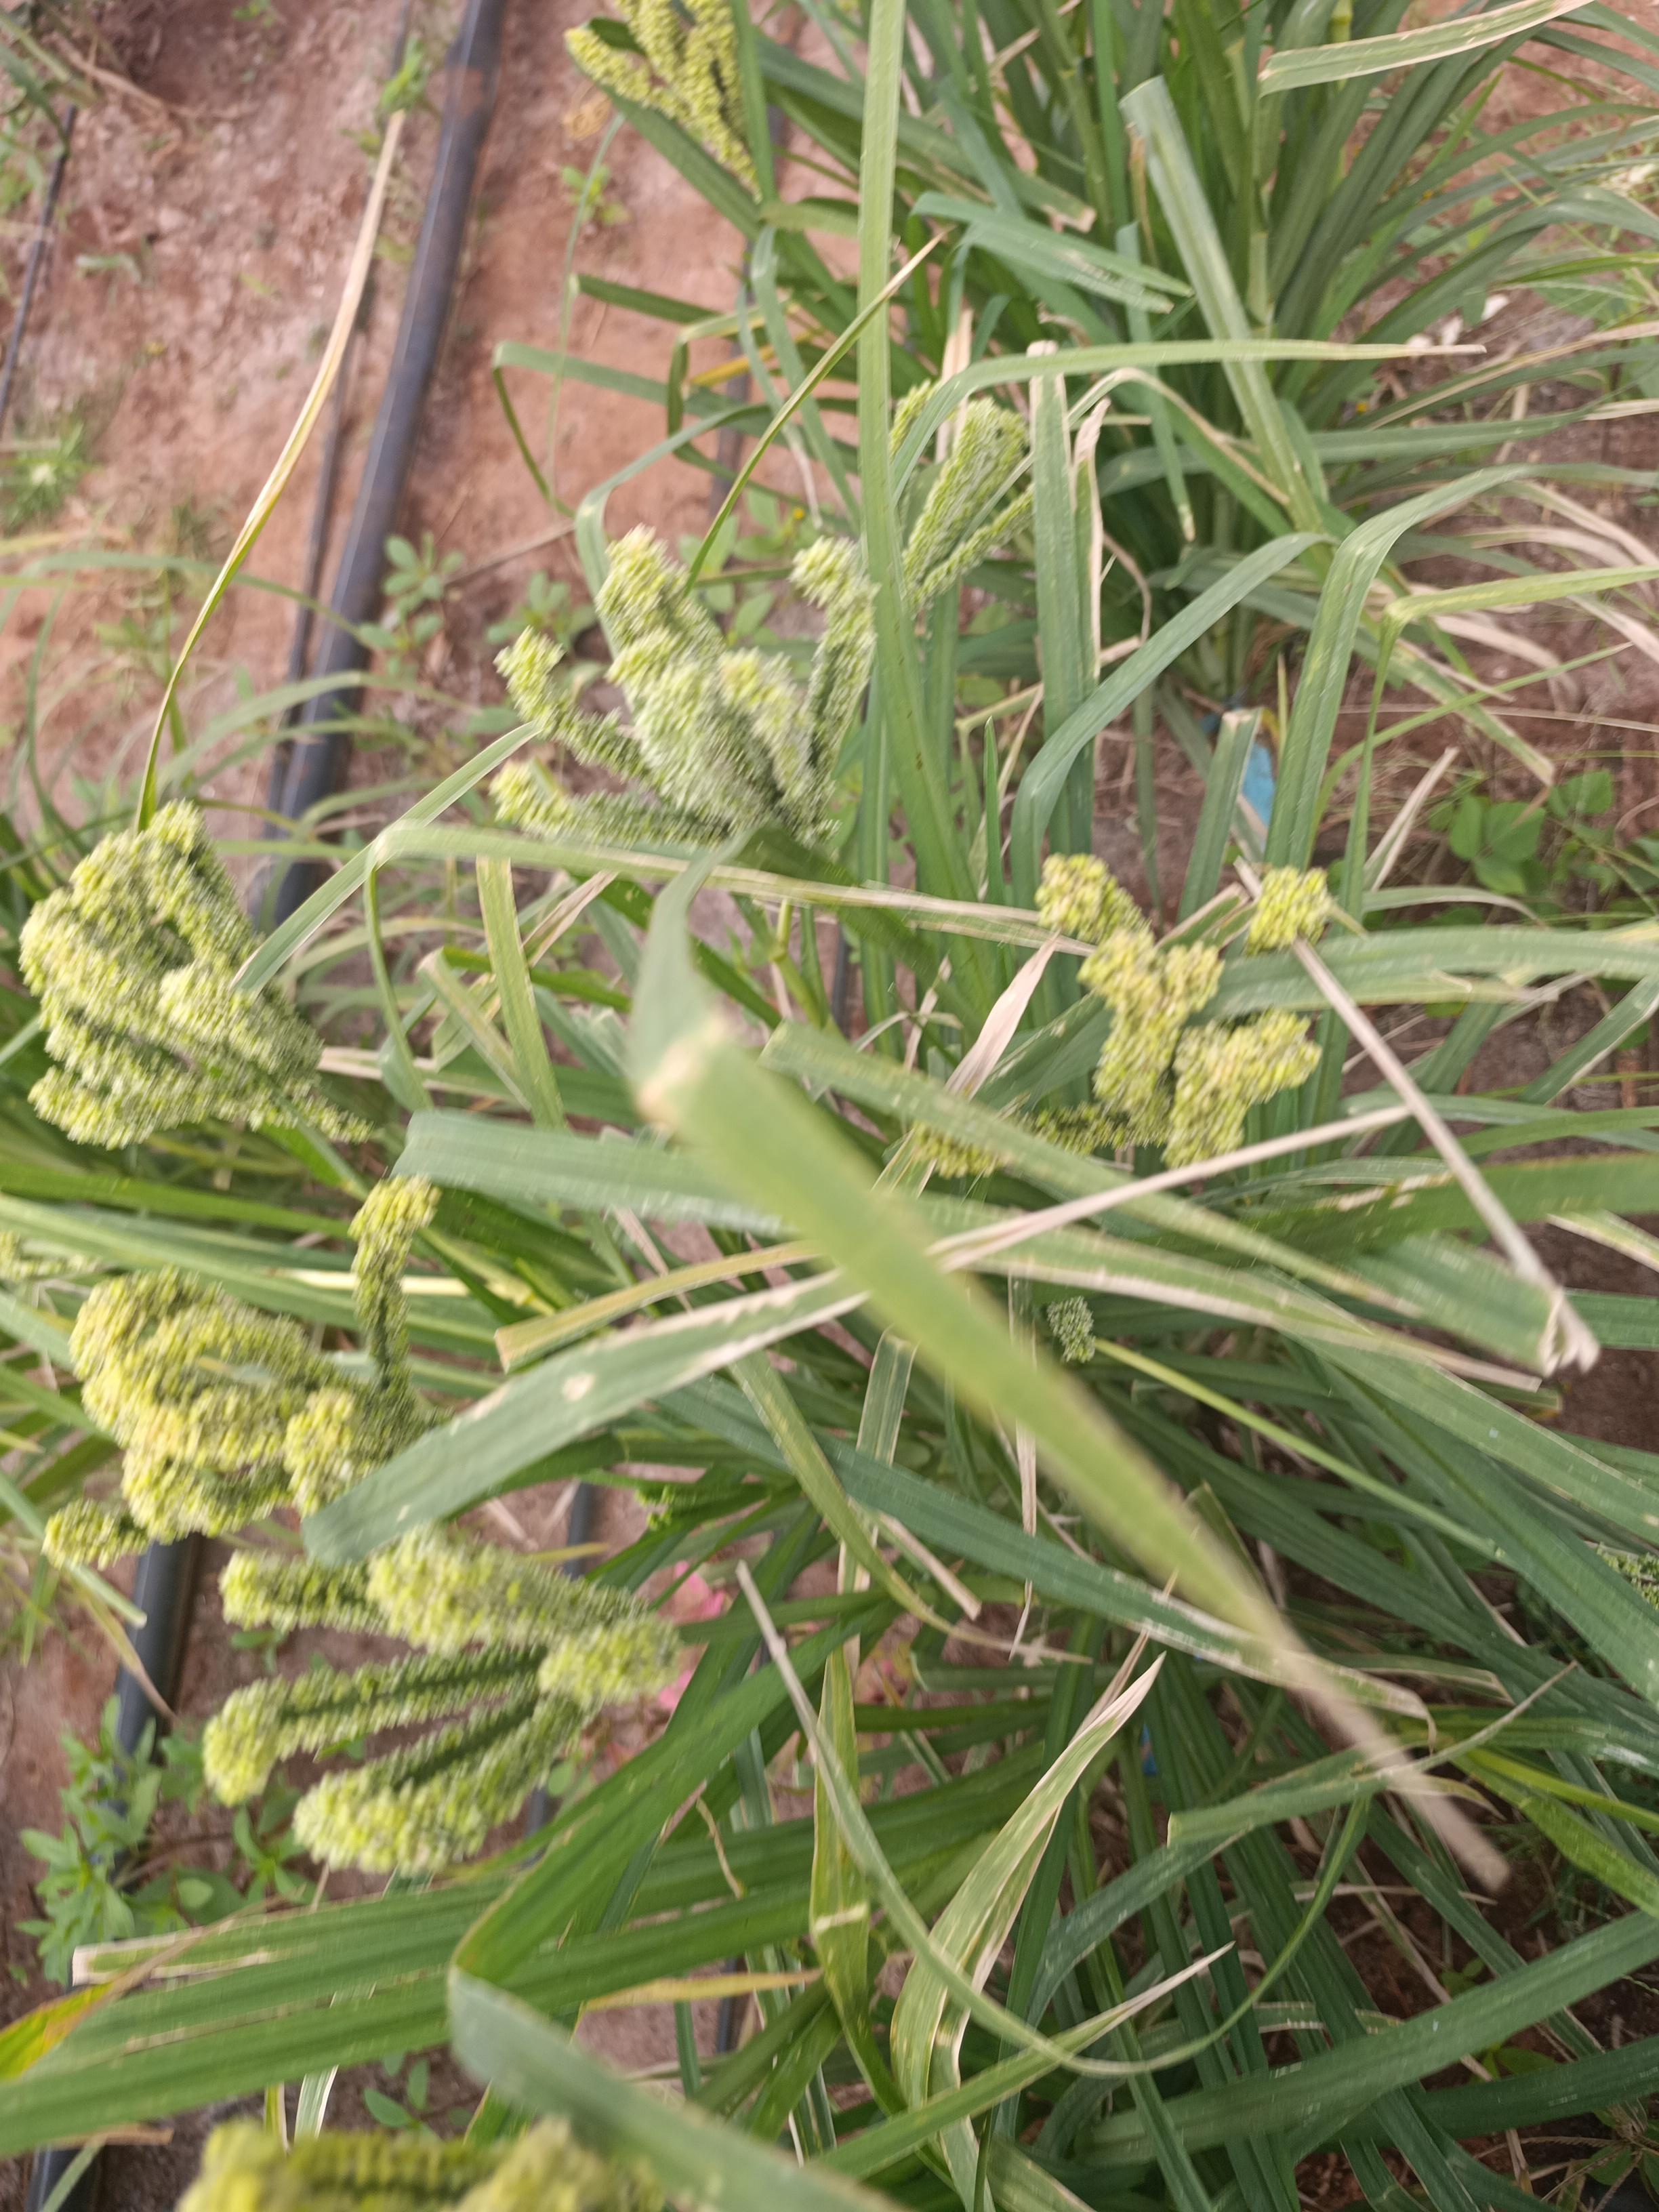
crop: finger millet
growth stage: filling grain
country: Kenya
